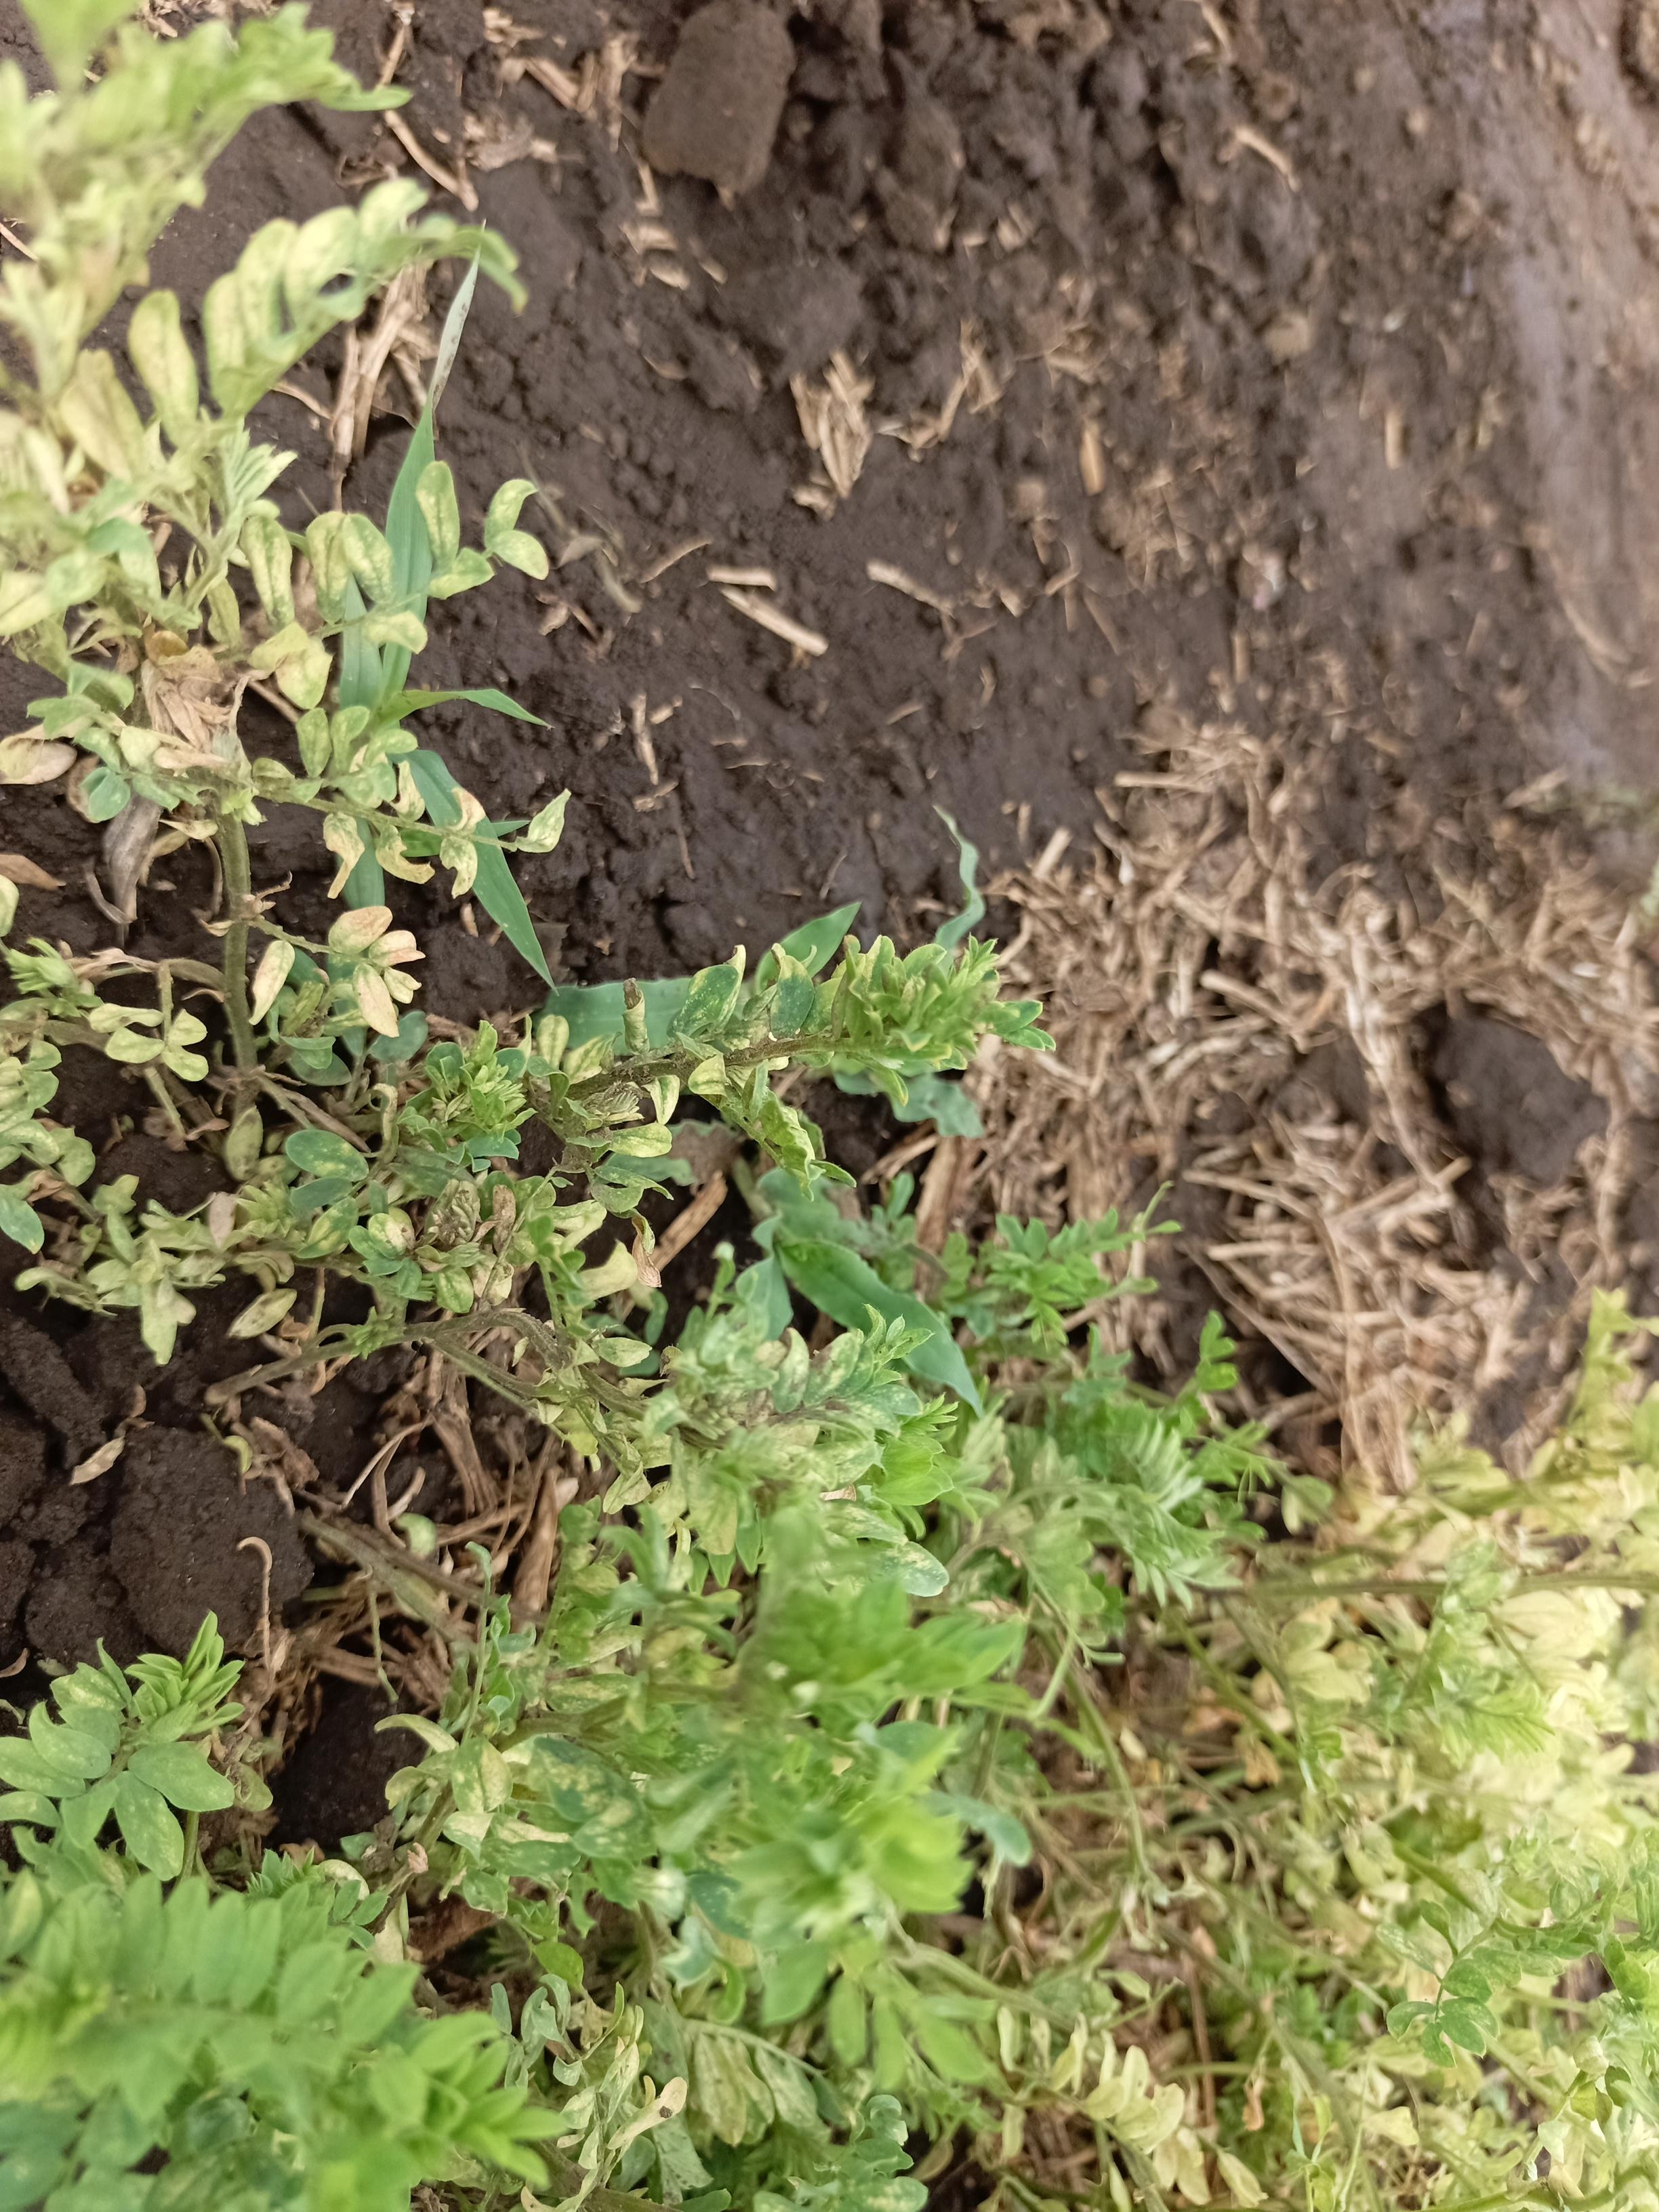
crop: lentil
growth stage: vegetative
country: Tanzania
